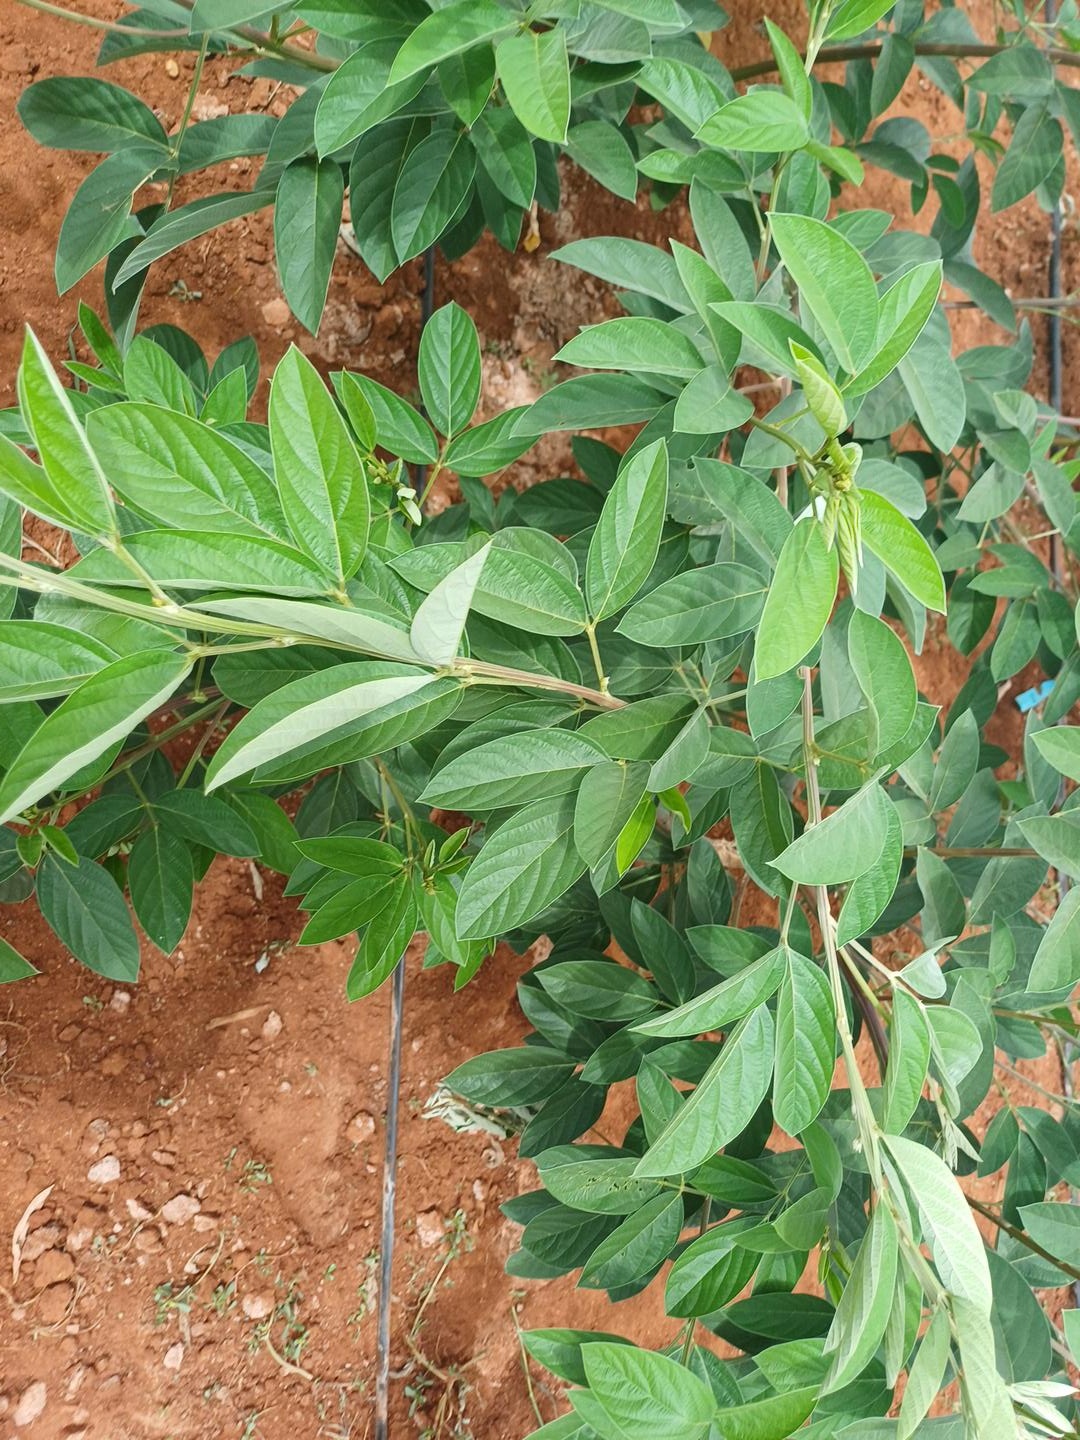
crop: pigeonpea
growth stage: vegetative
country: Kenya
